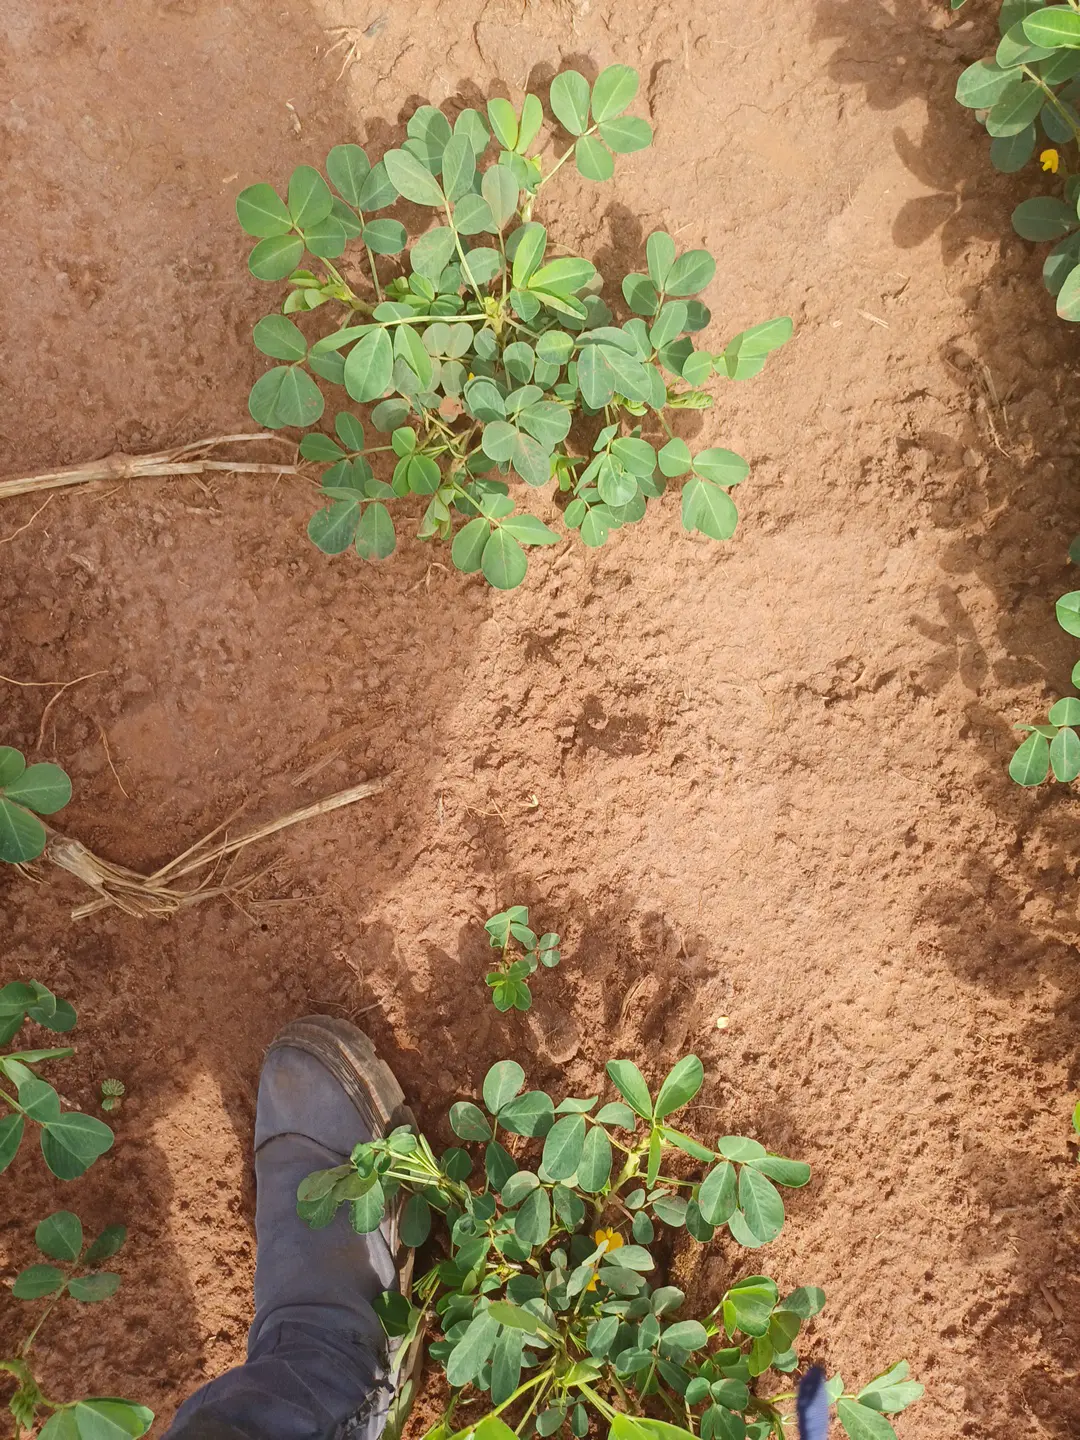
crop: groundnut
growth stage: flowering
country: Kenya
